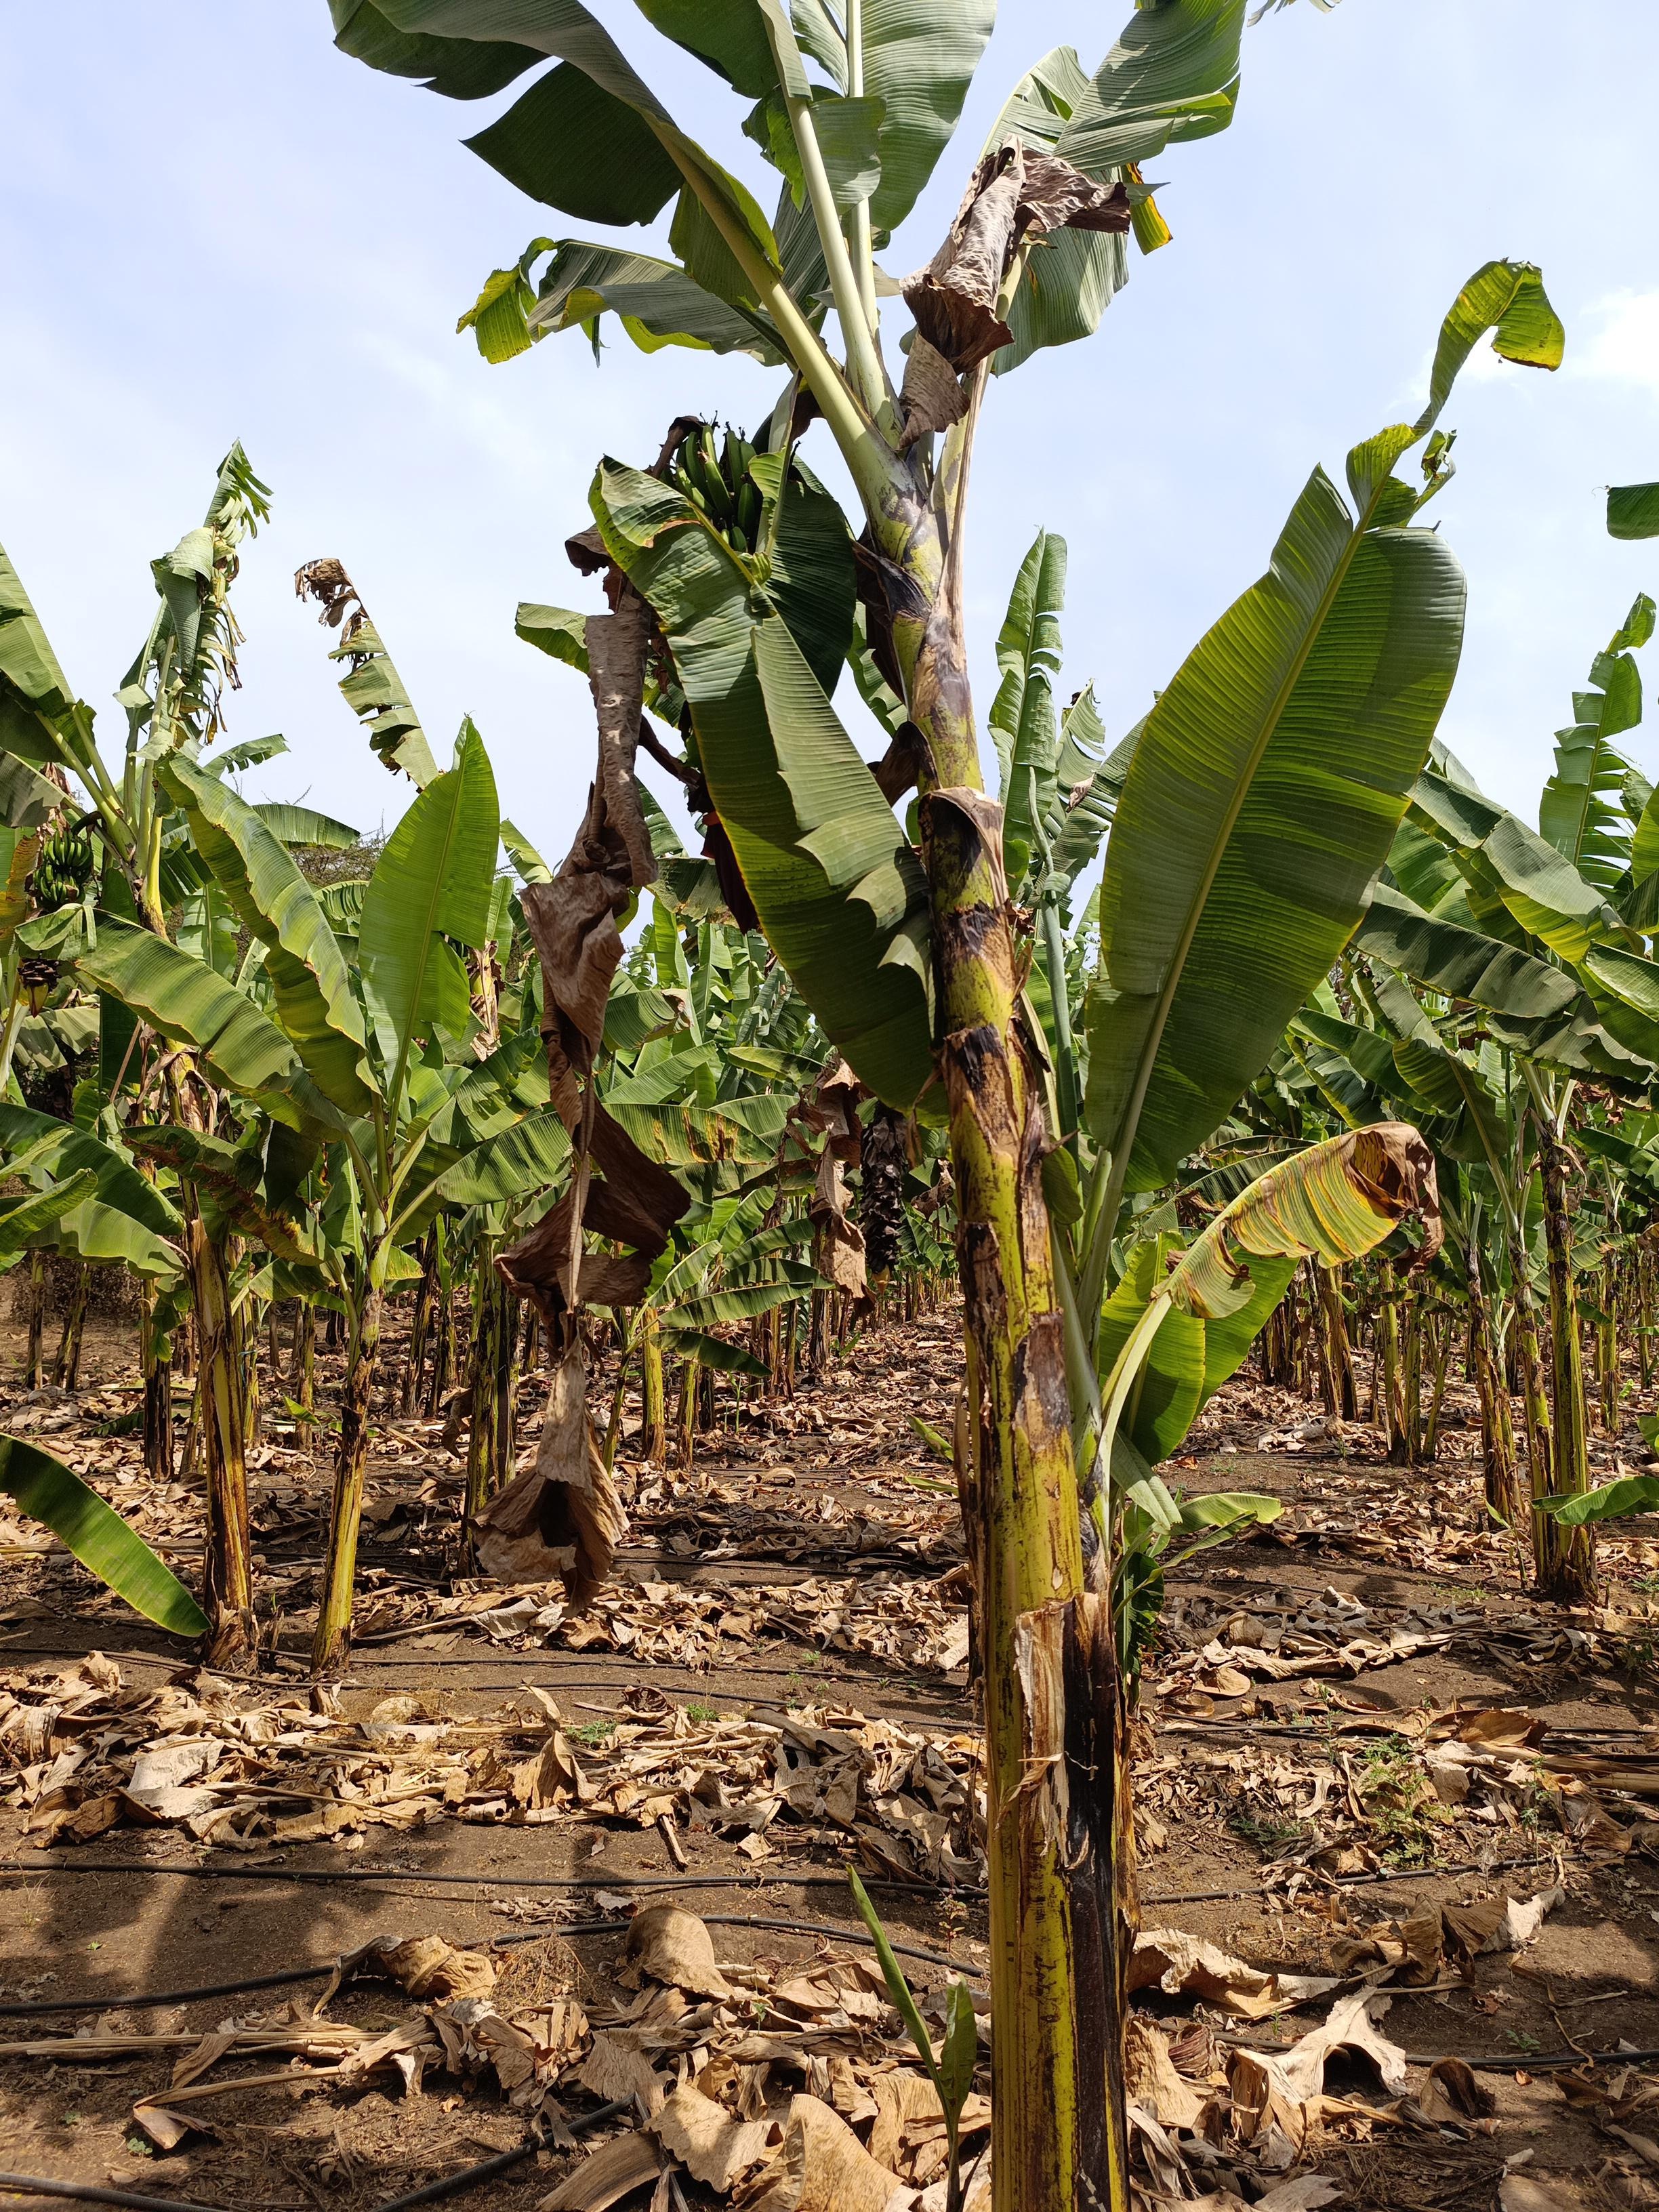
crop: banana
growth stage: development fruit
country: Tanzania
